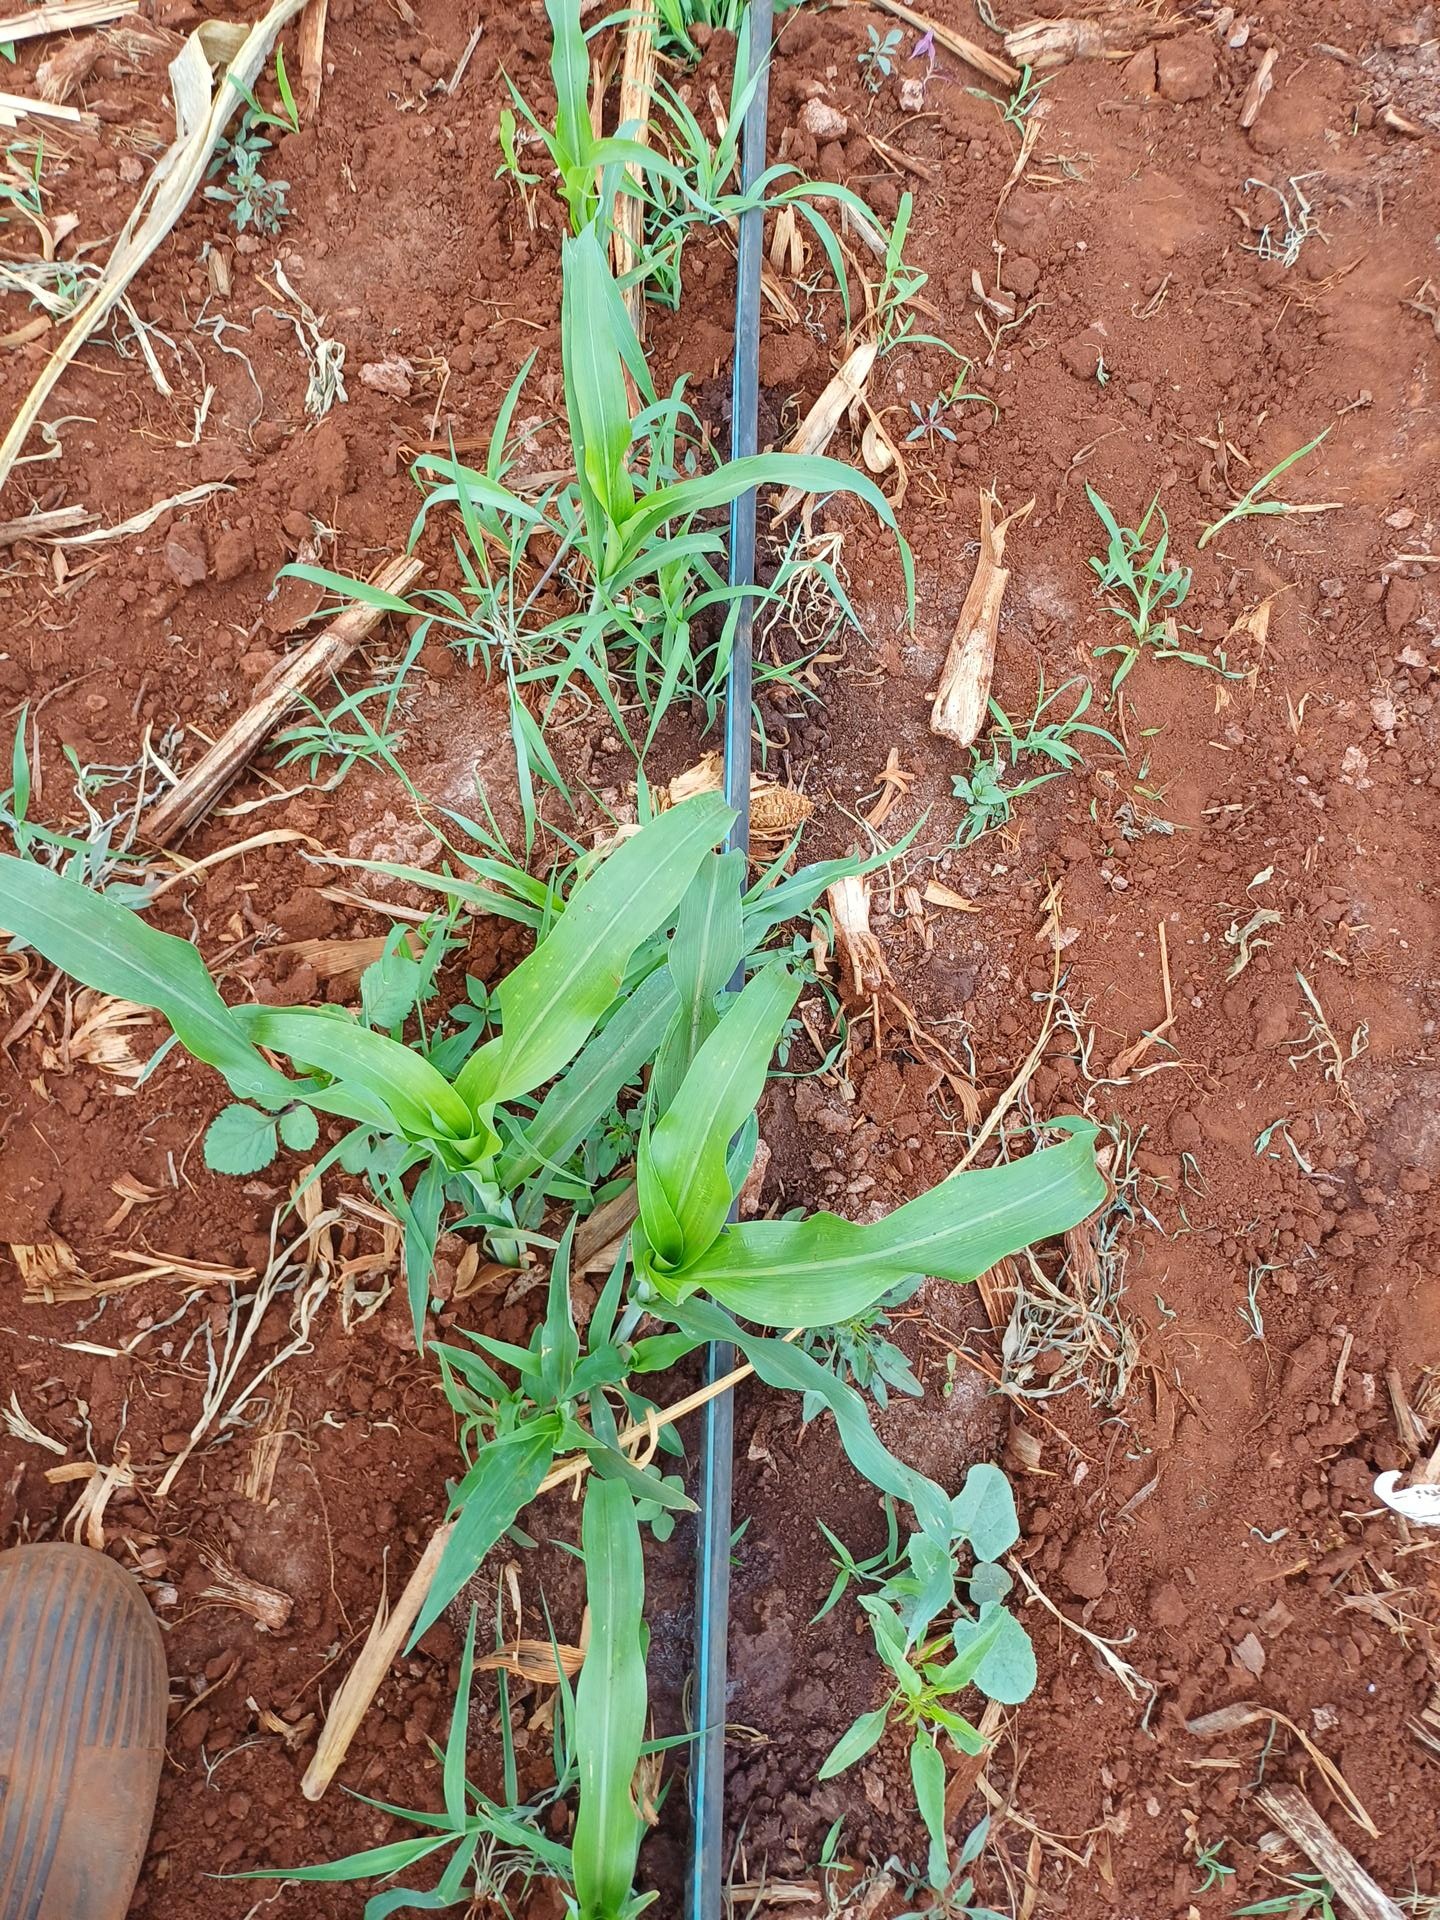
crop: sorghum
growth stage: vegetative
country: Kenya
